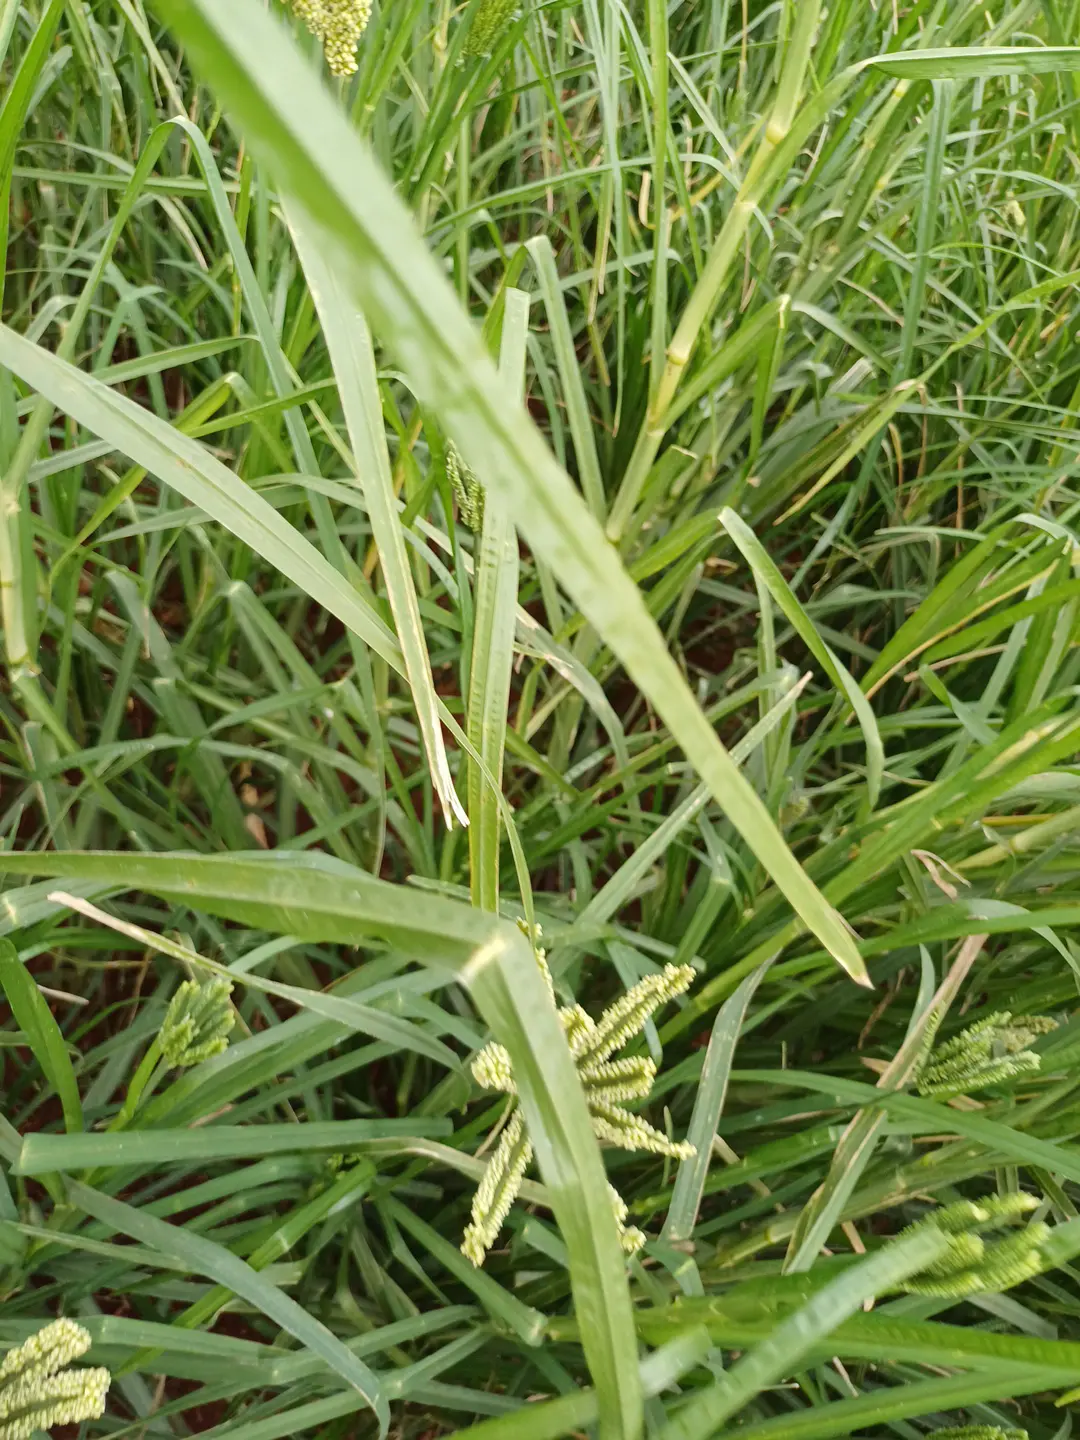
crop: finger millet
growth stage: filling grain
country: Kenya
